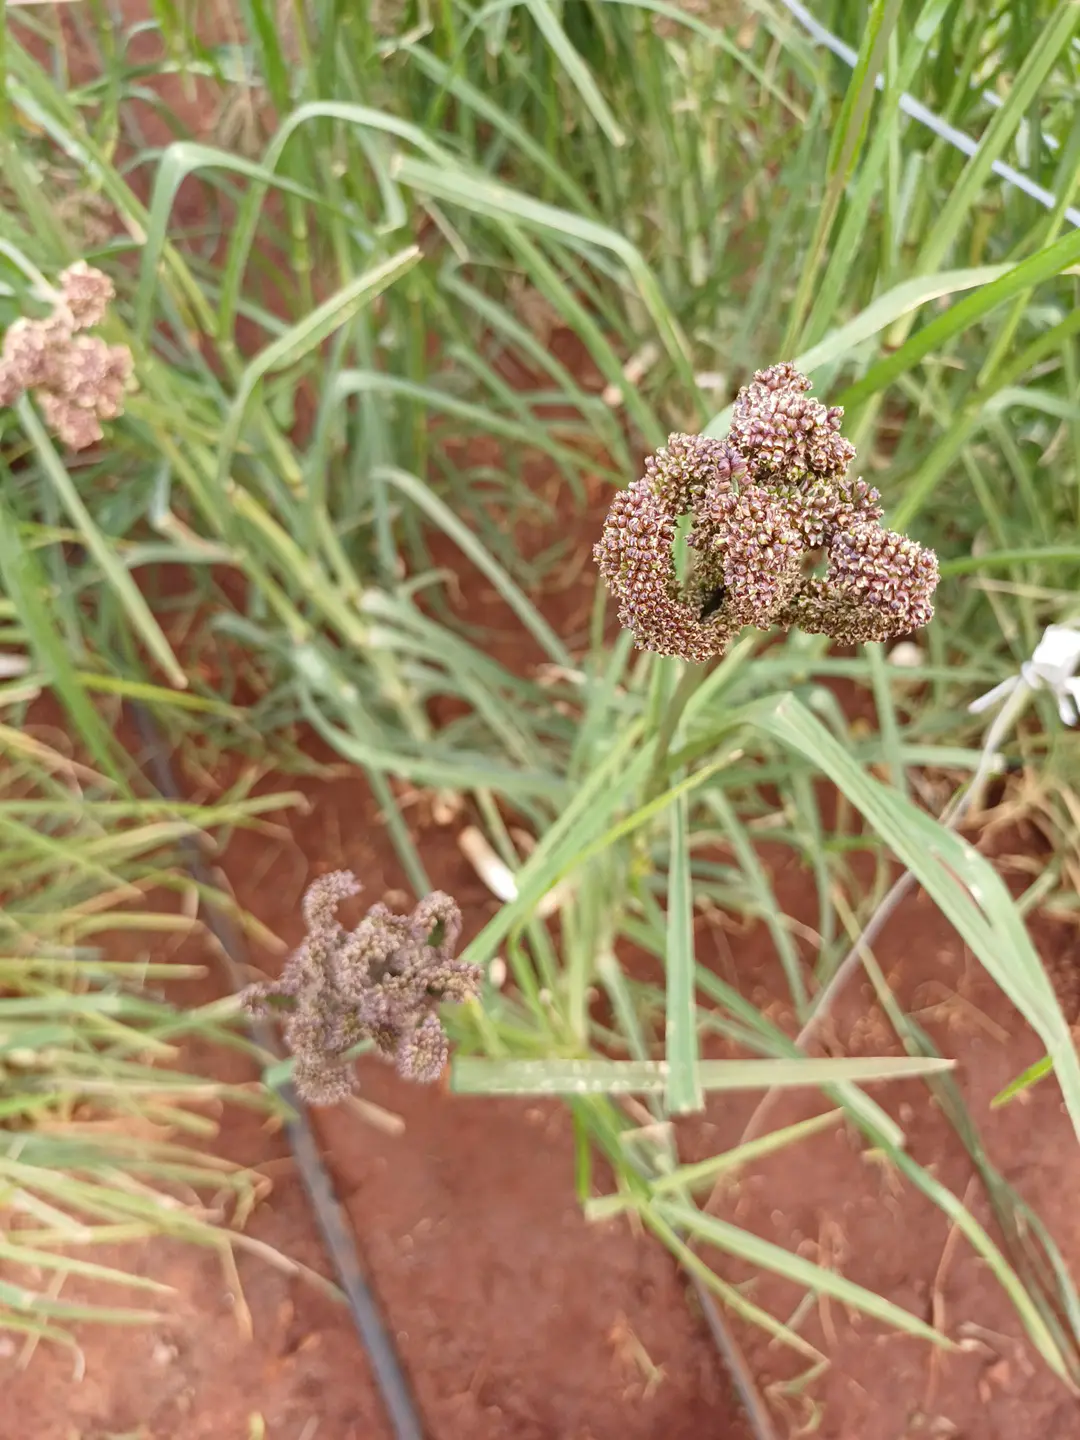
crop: finger millet
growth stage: filling grain
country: Kenya
